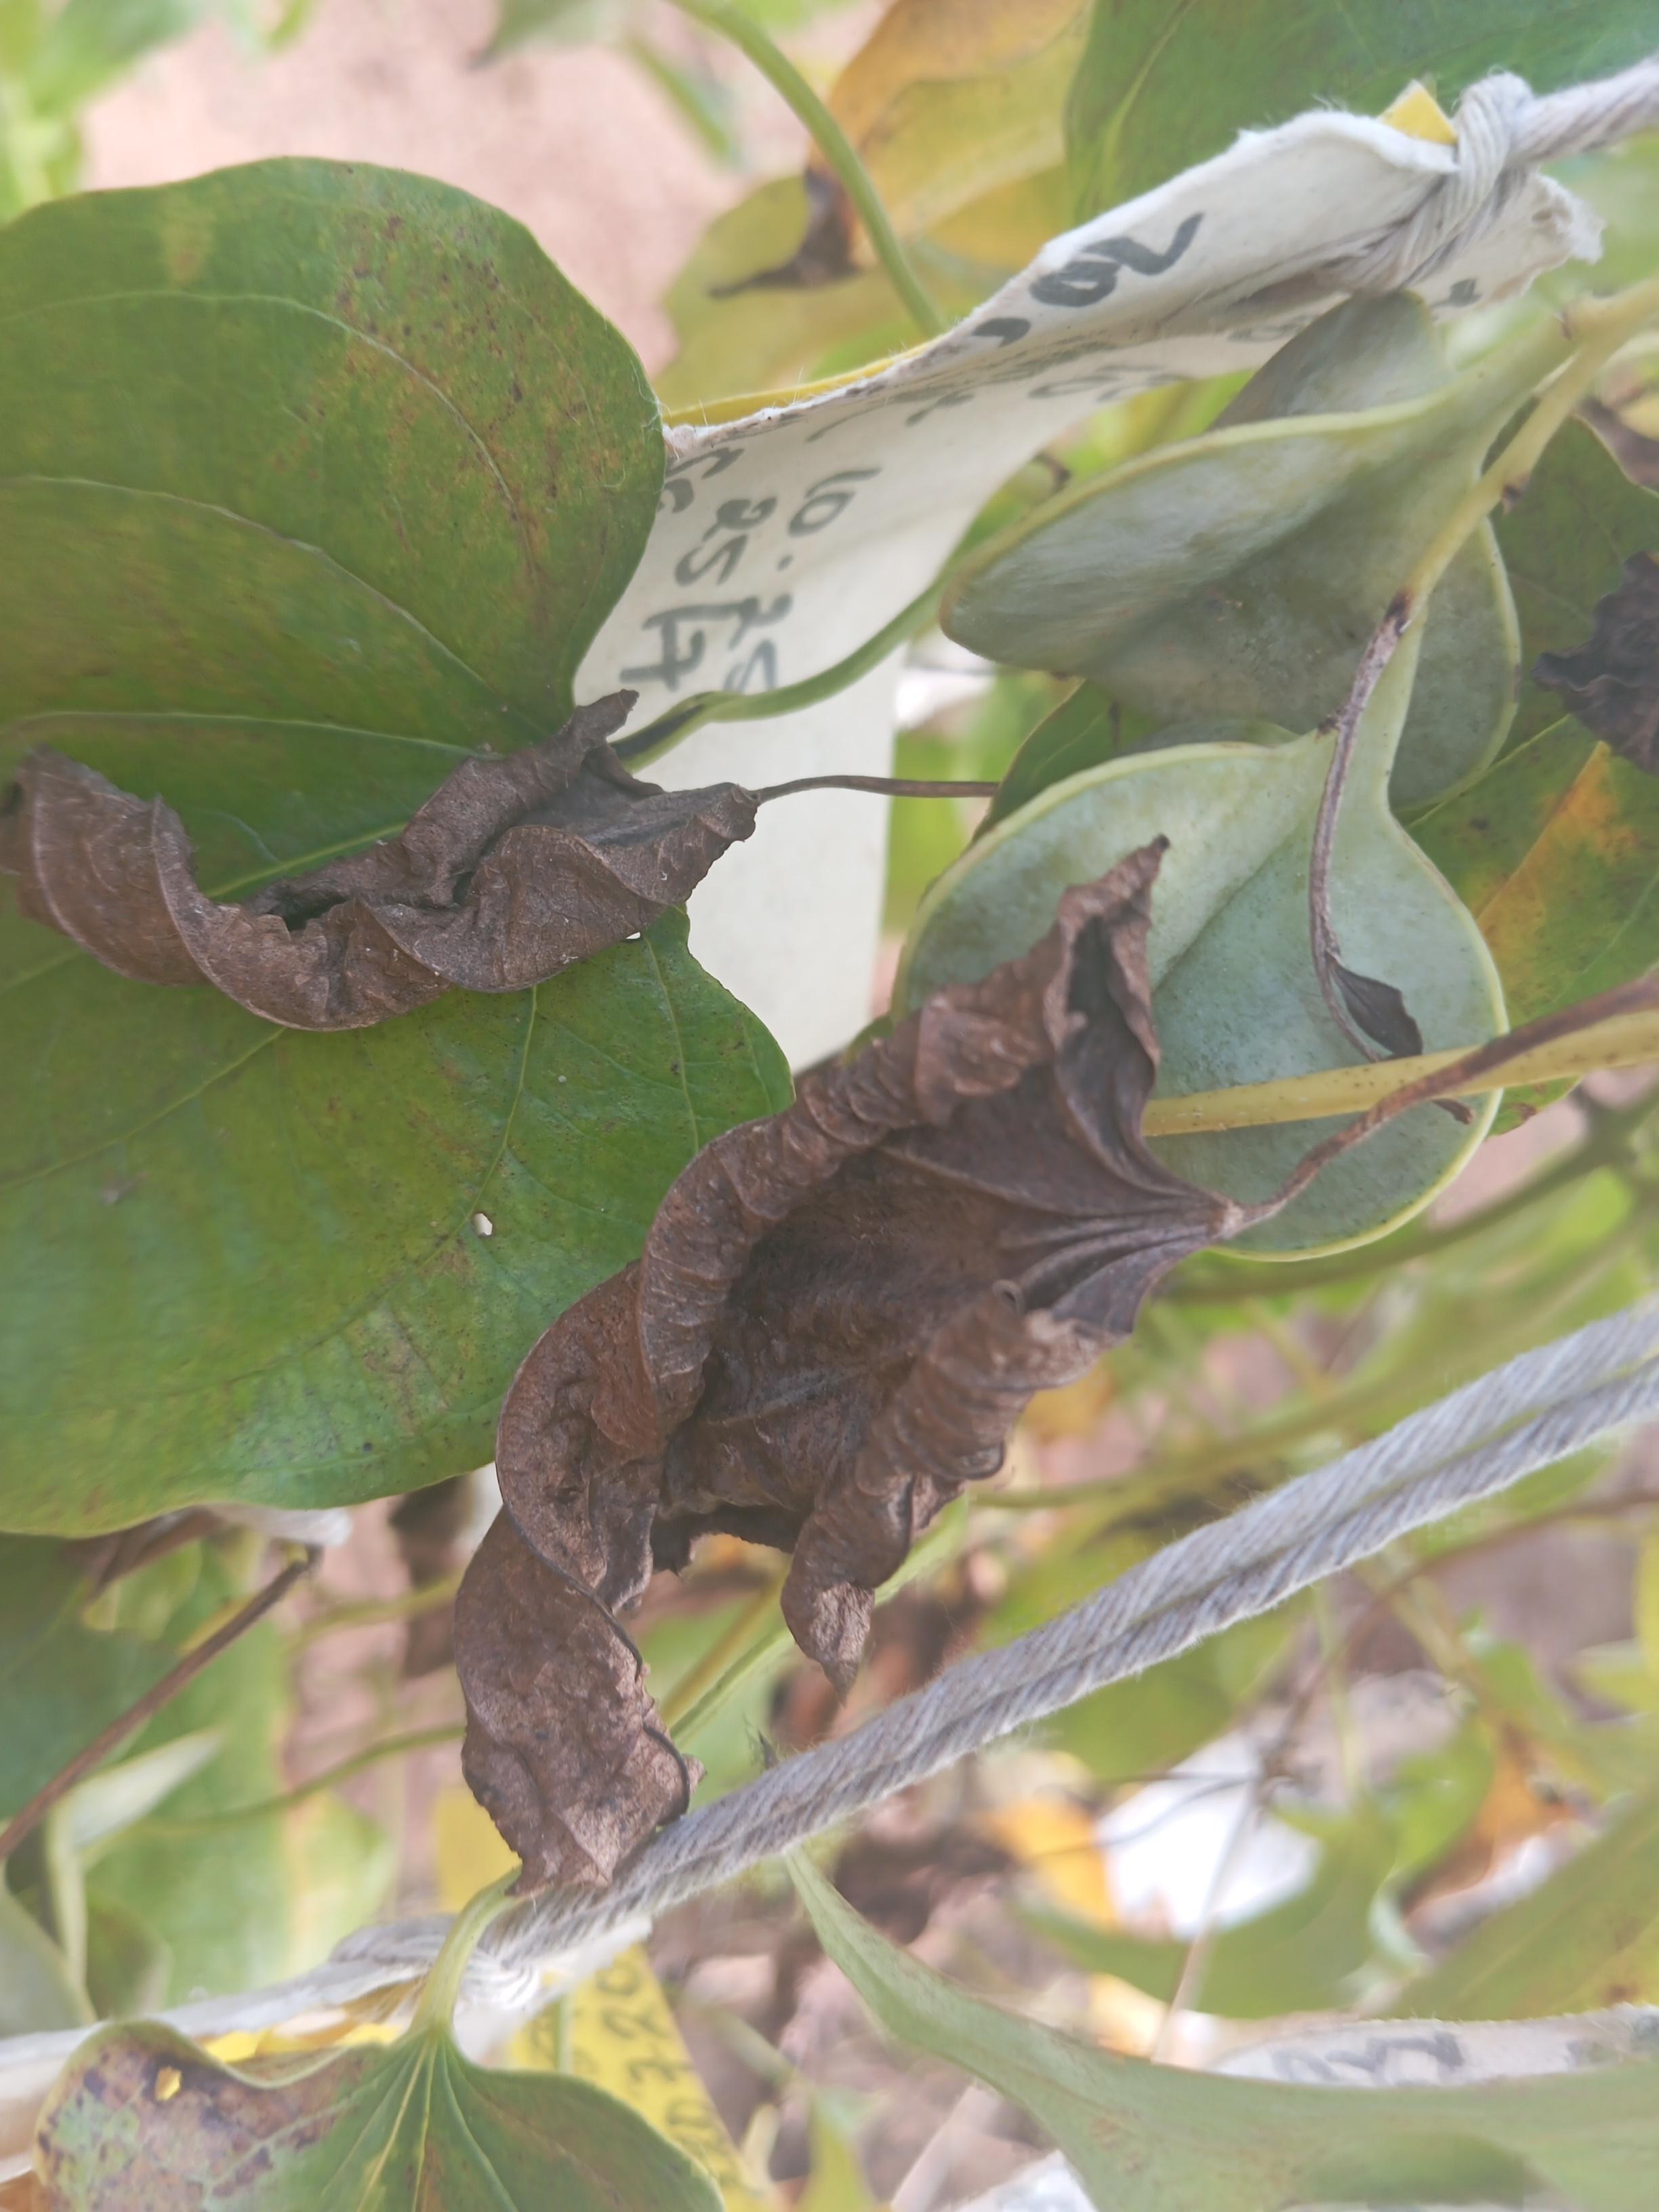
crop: yam
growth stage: maturity
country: Nigeria
